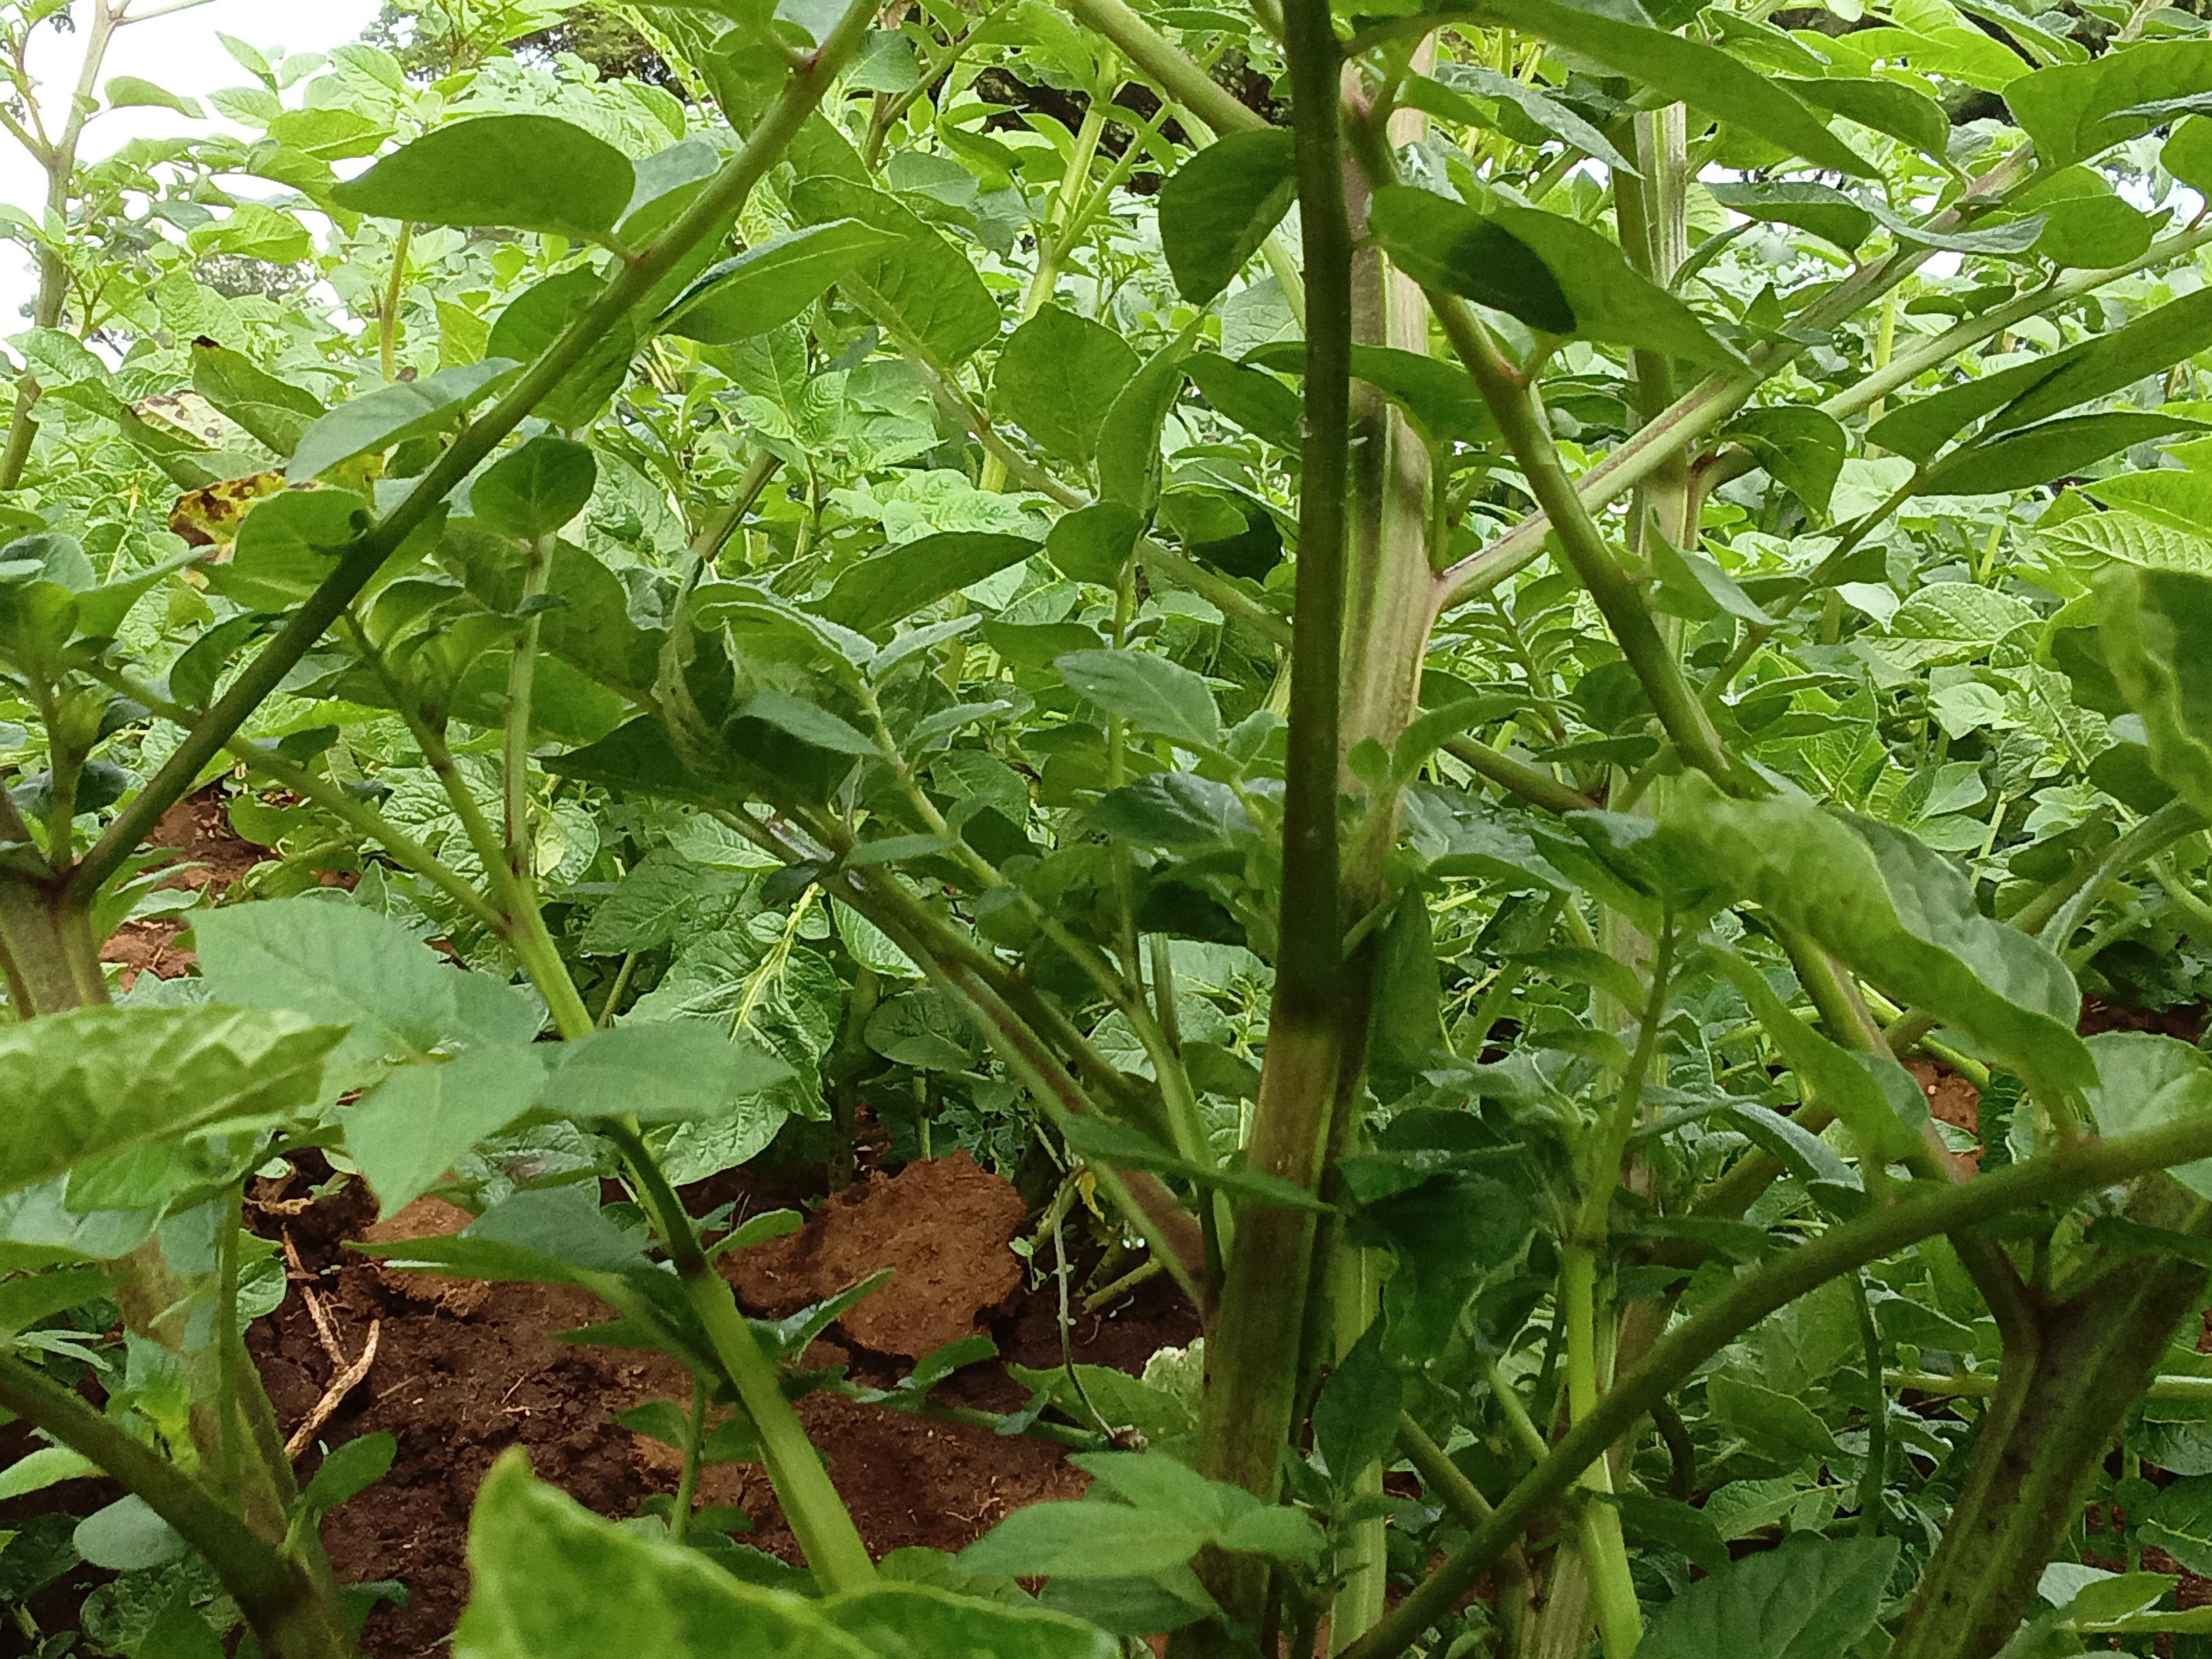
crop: potato
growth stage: vegetative
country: Kenya
